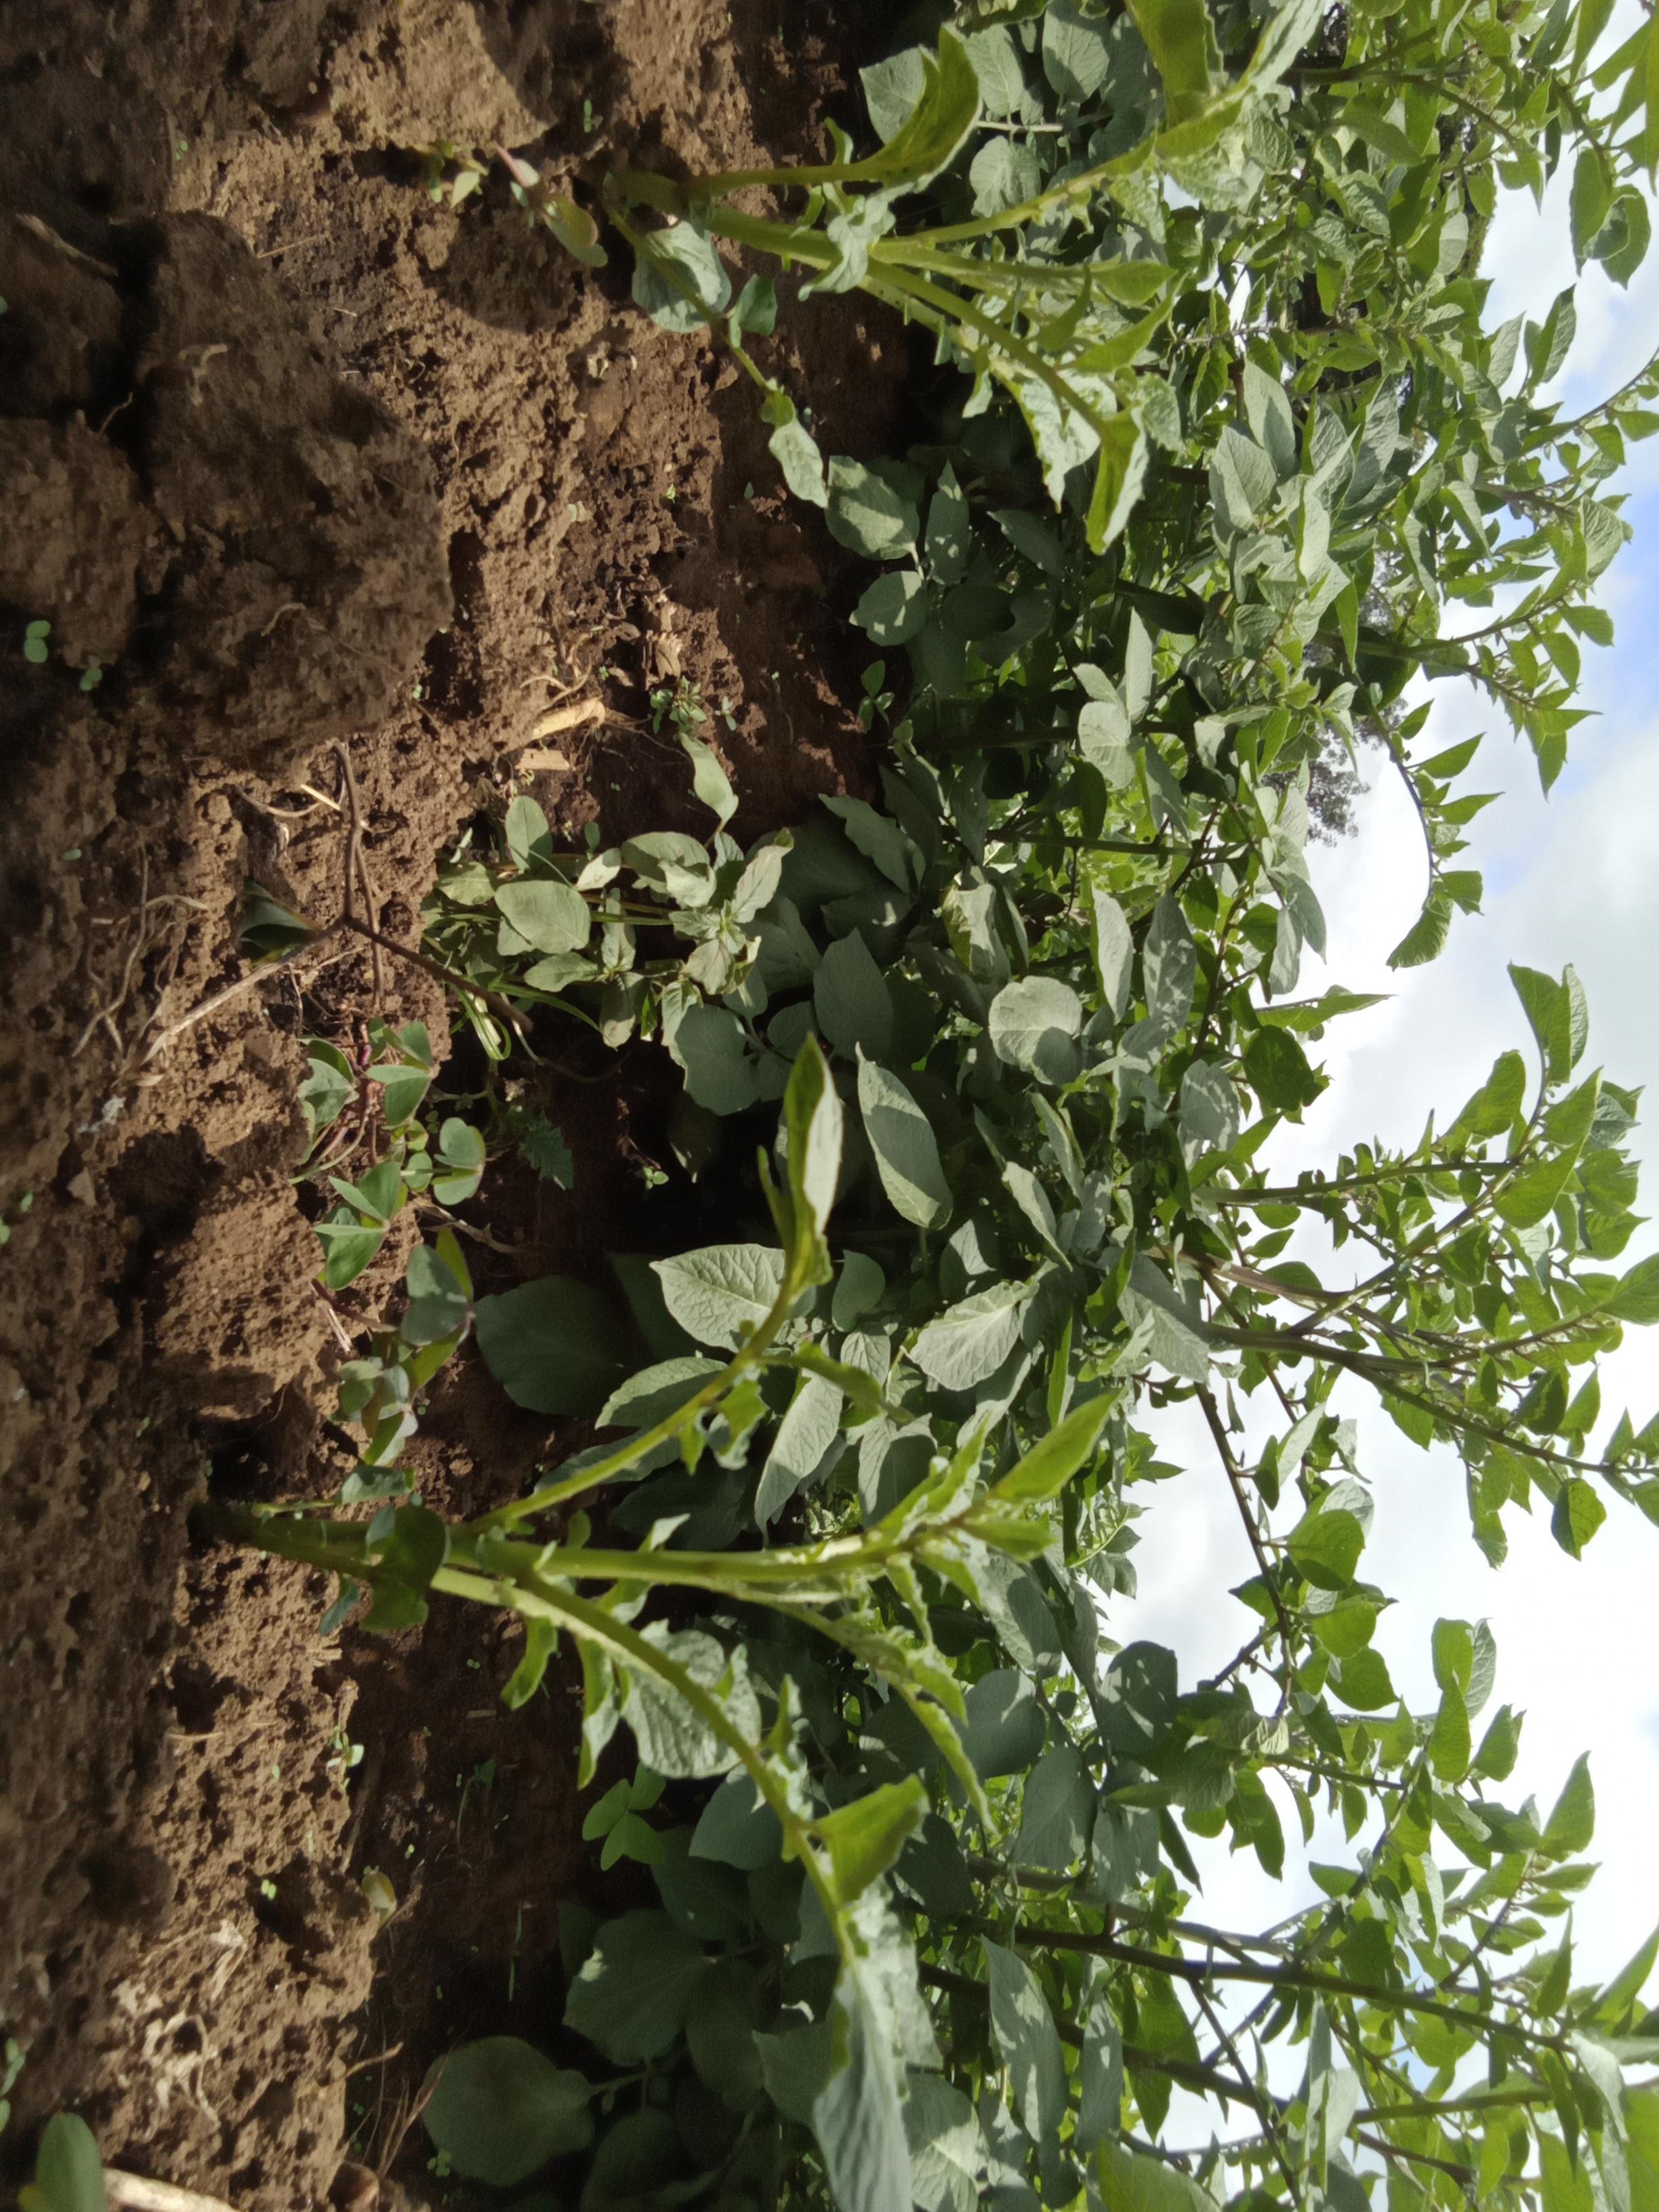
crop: potato
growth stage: vegetative
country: Kenya
